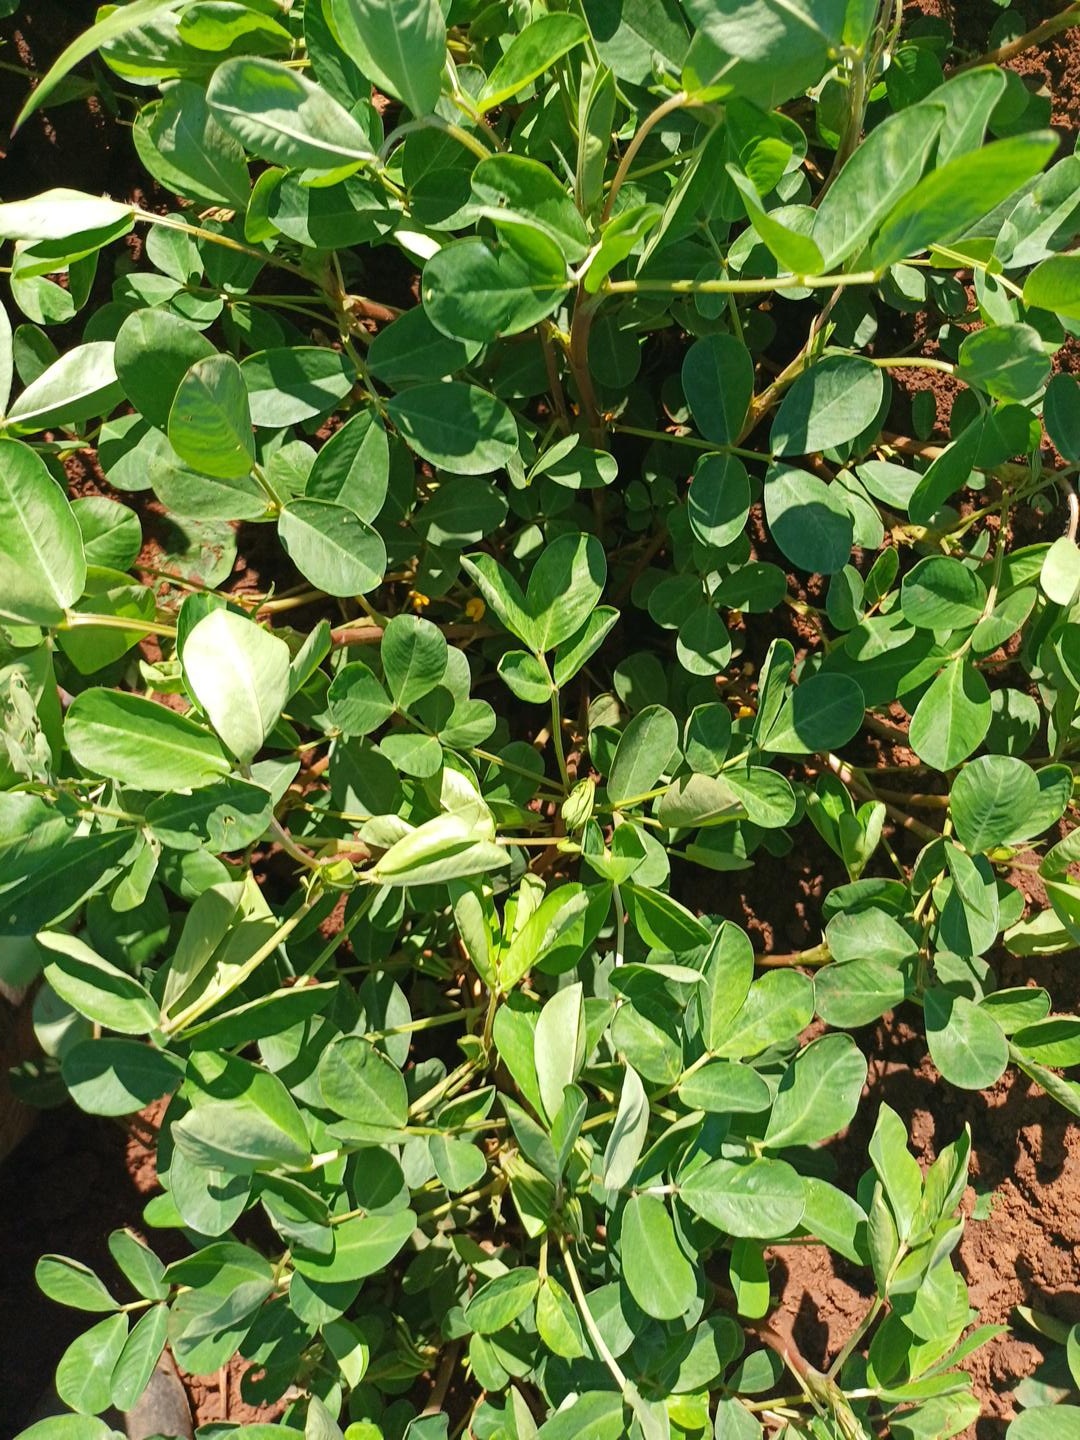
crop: groundnut
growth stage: flowering
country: Kenya
